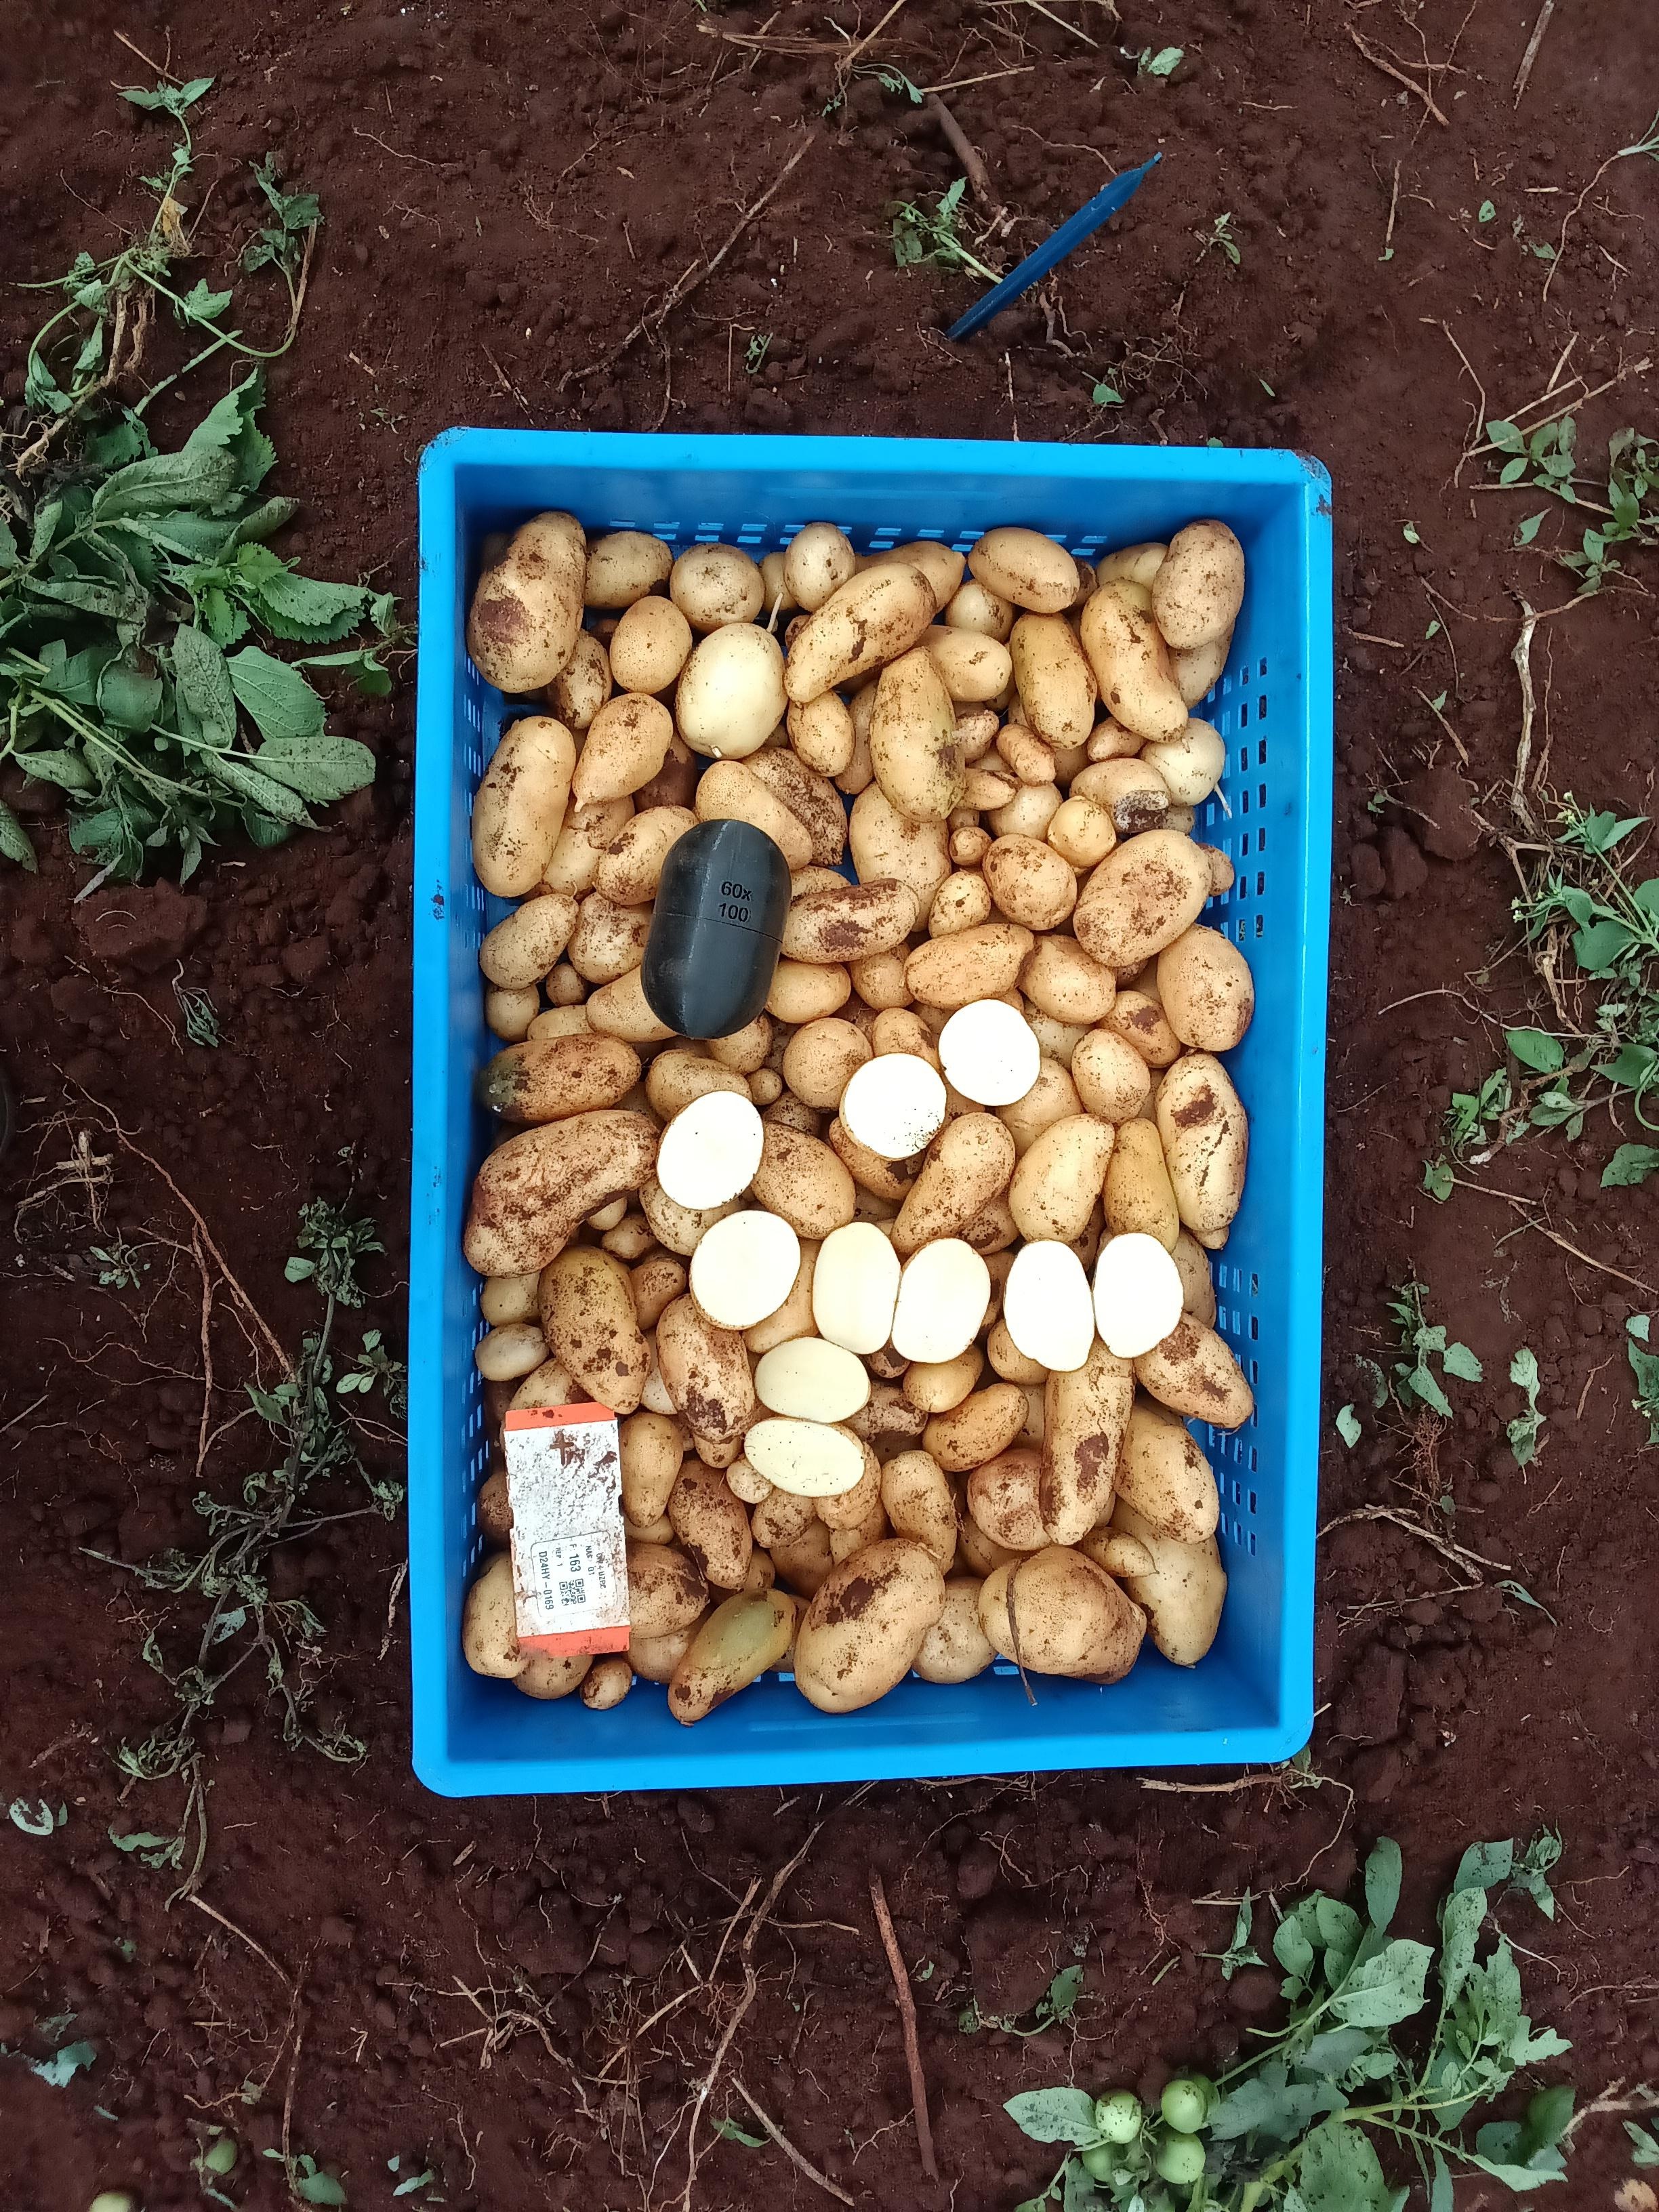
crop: potato
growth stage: harvest maturity
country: Kenya
